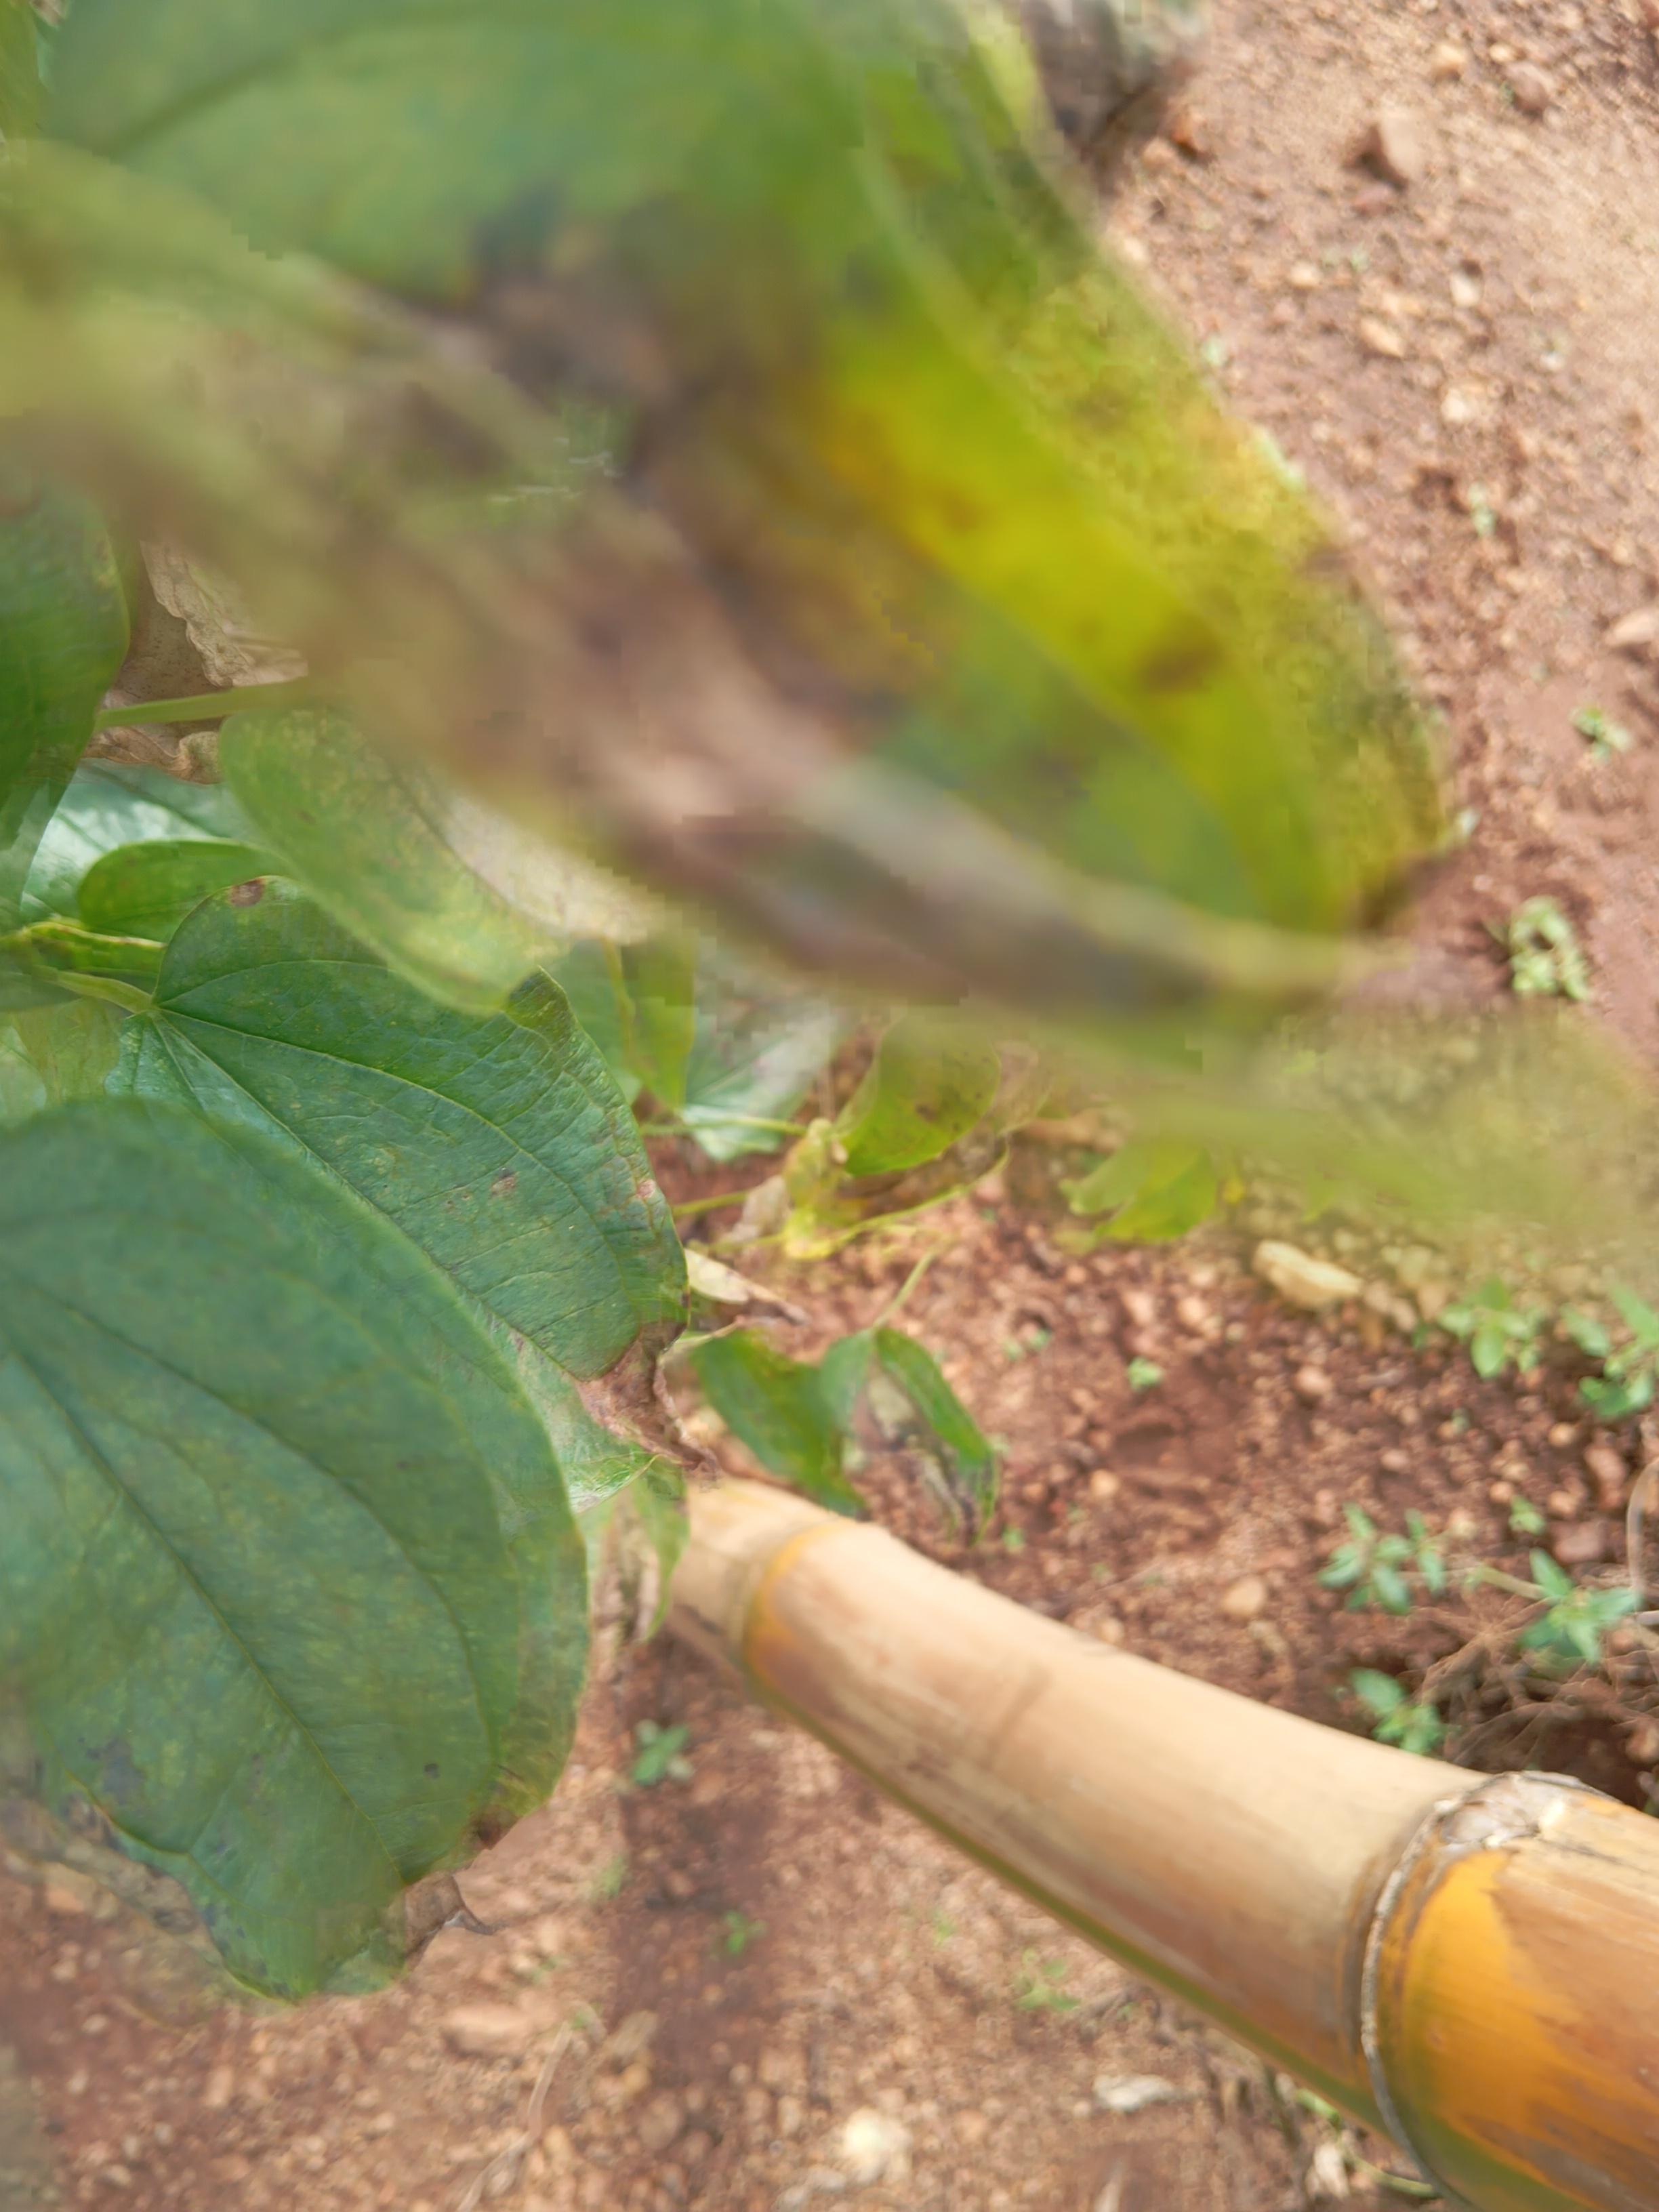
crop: yam
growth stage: maturity
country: Nigeria
